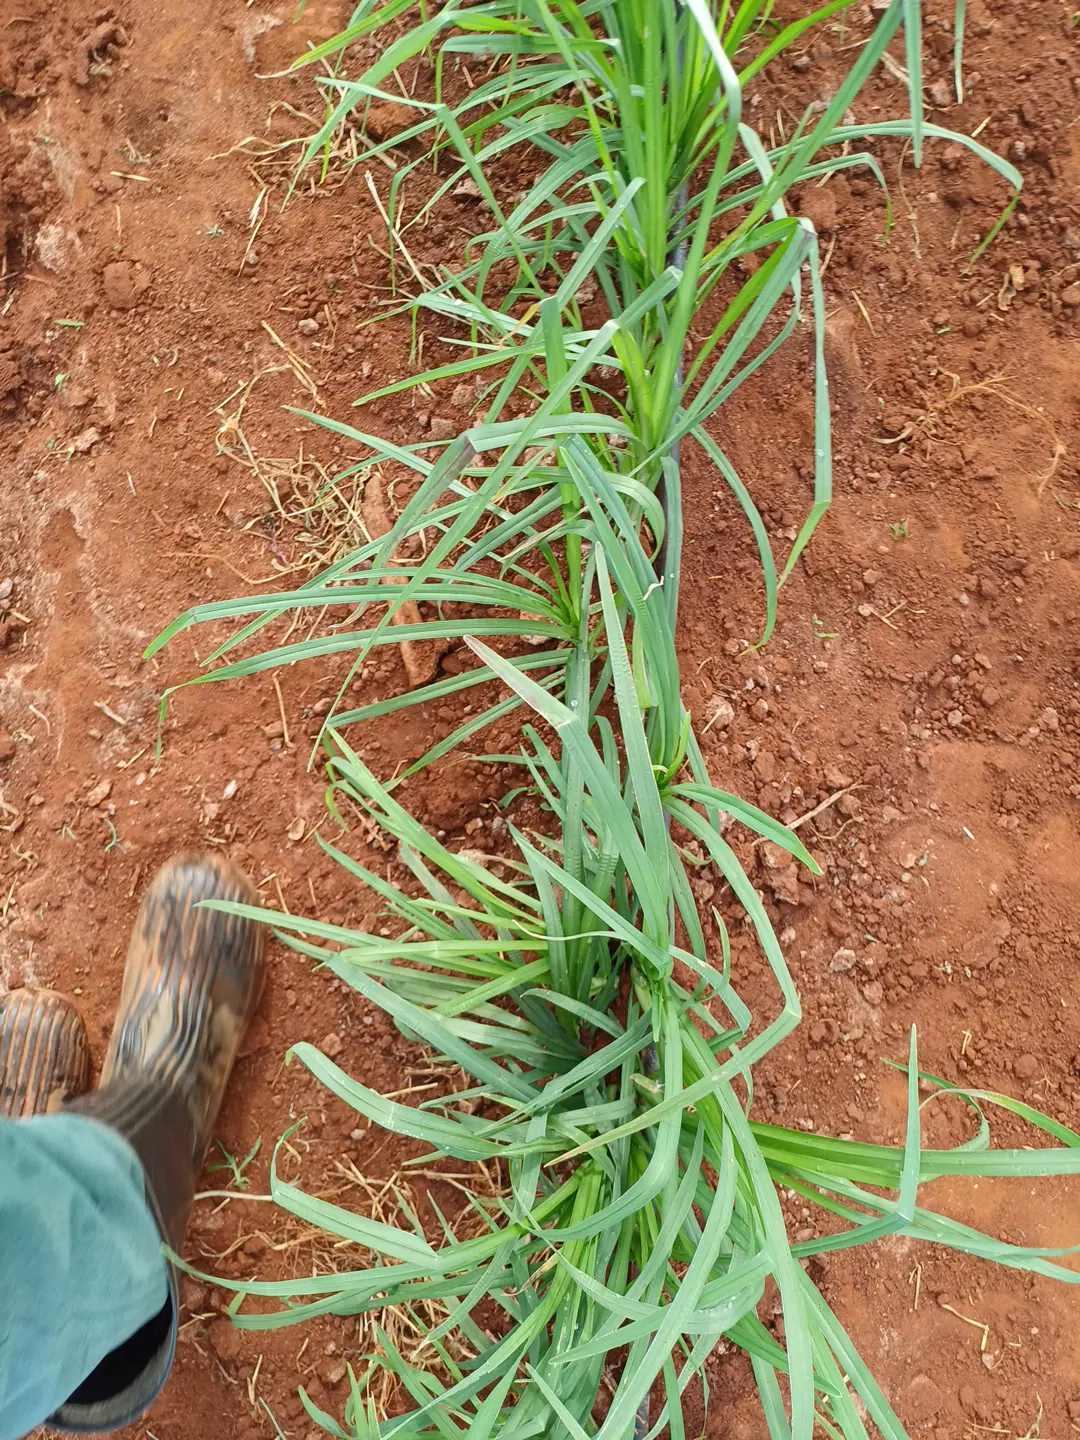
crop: finger millet
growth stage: elongation stem
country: Kenya
